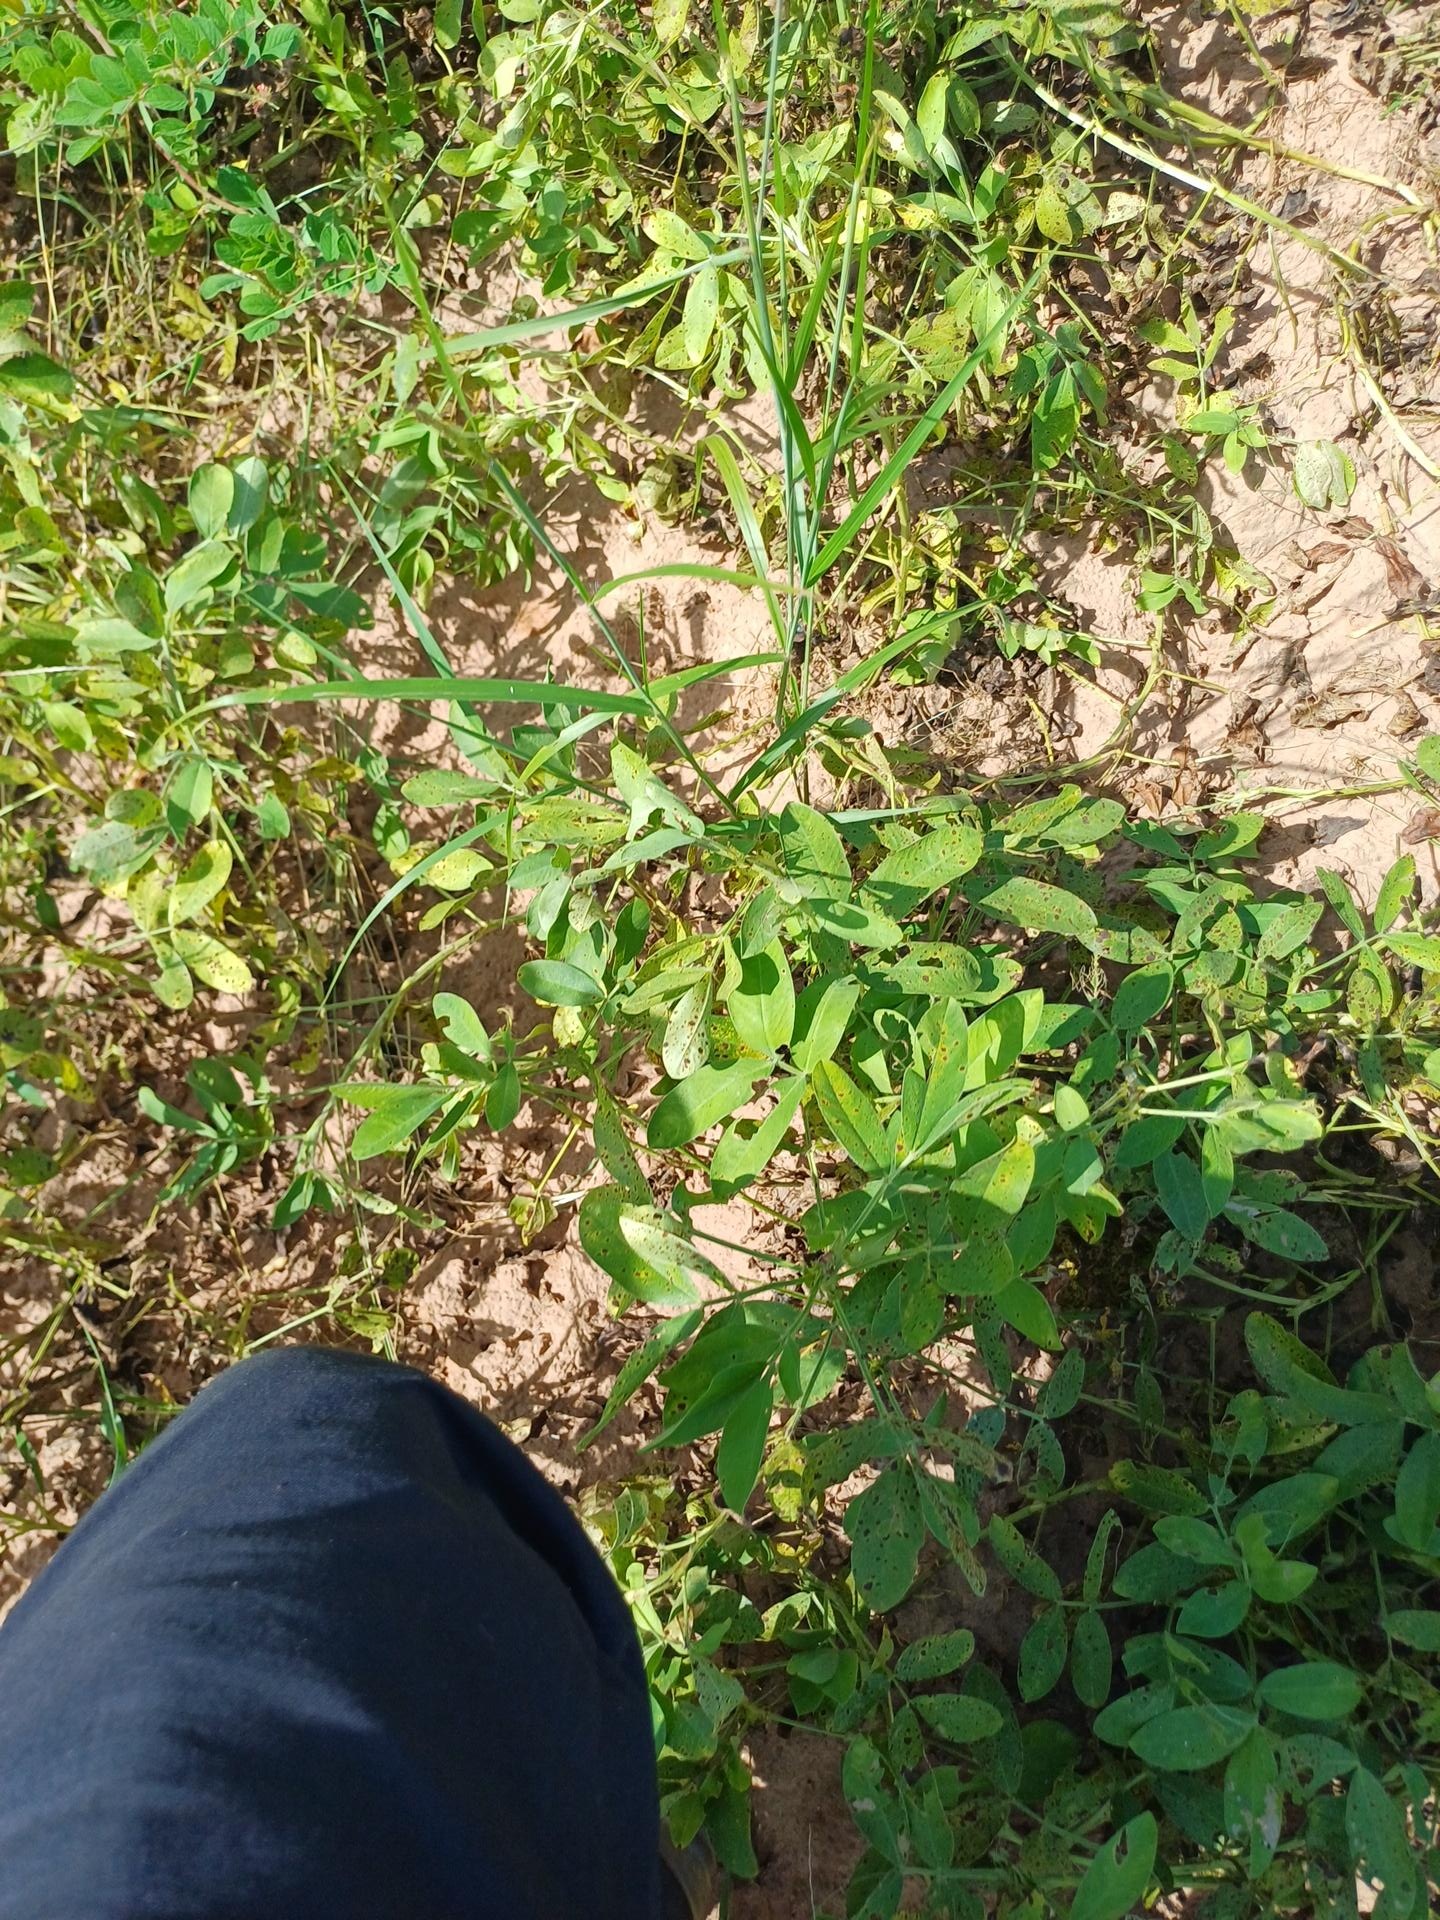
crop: groundnut
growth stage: flowering
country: Senegal
